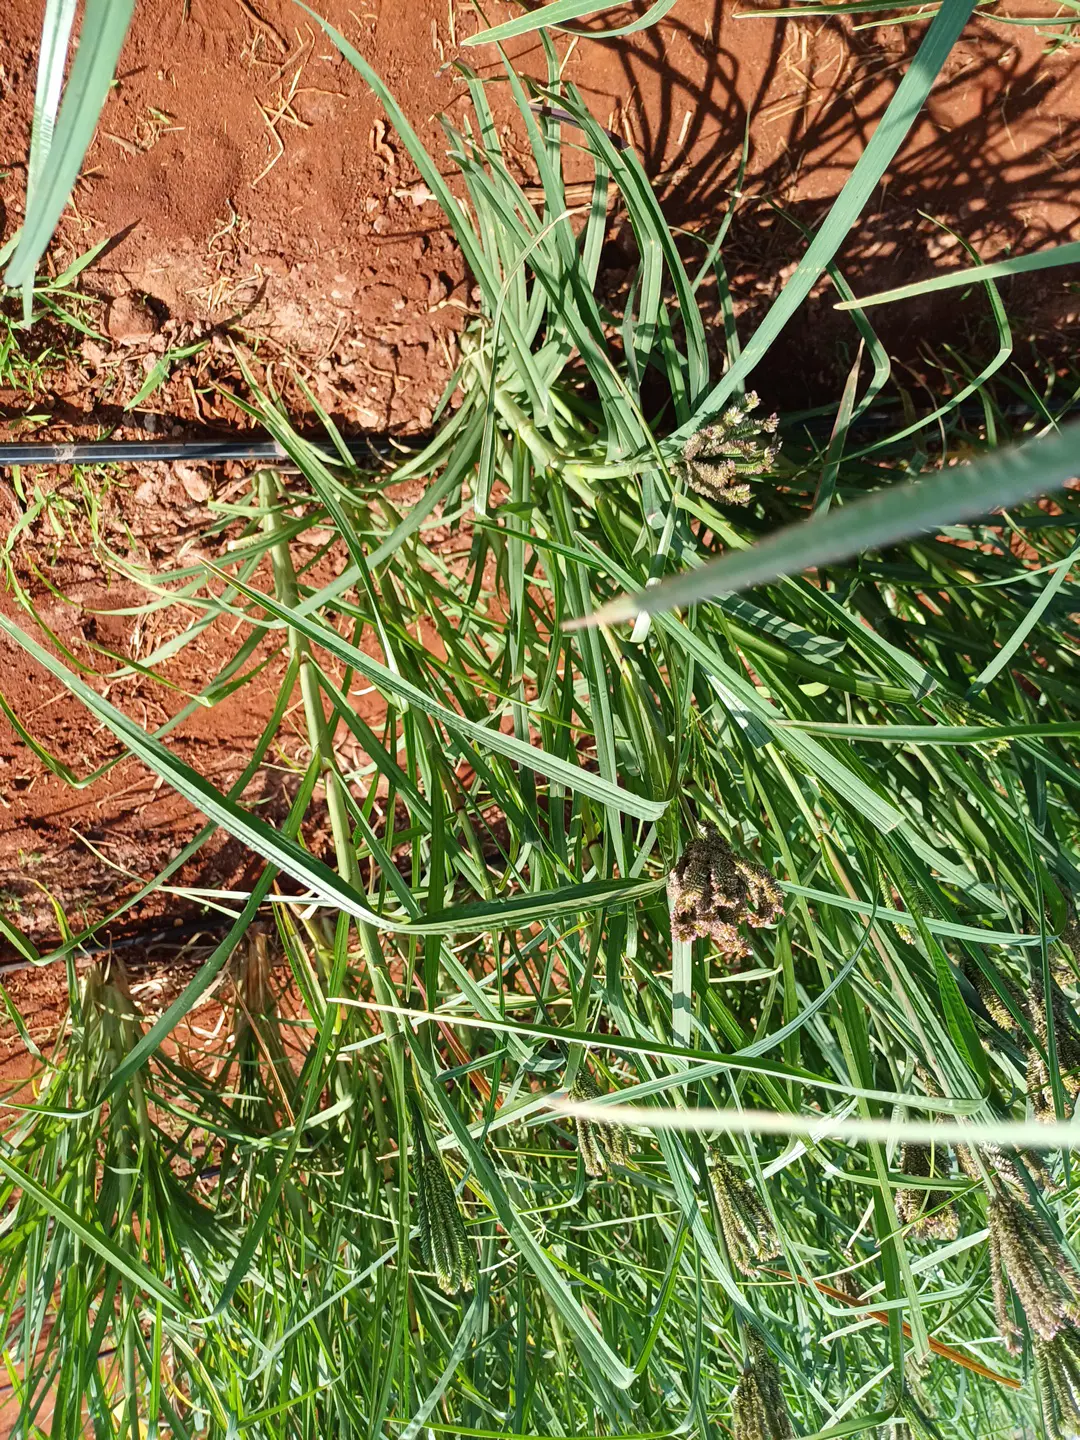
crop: finger millet
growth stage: flowering
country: Kenya
